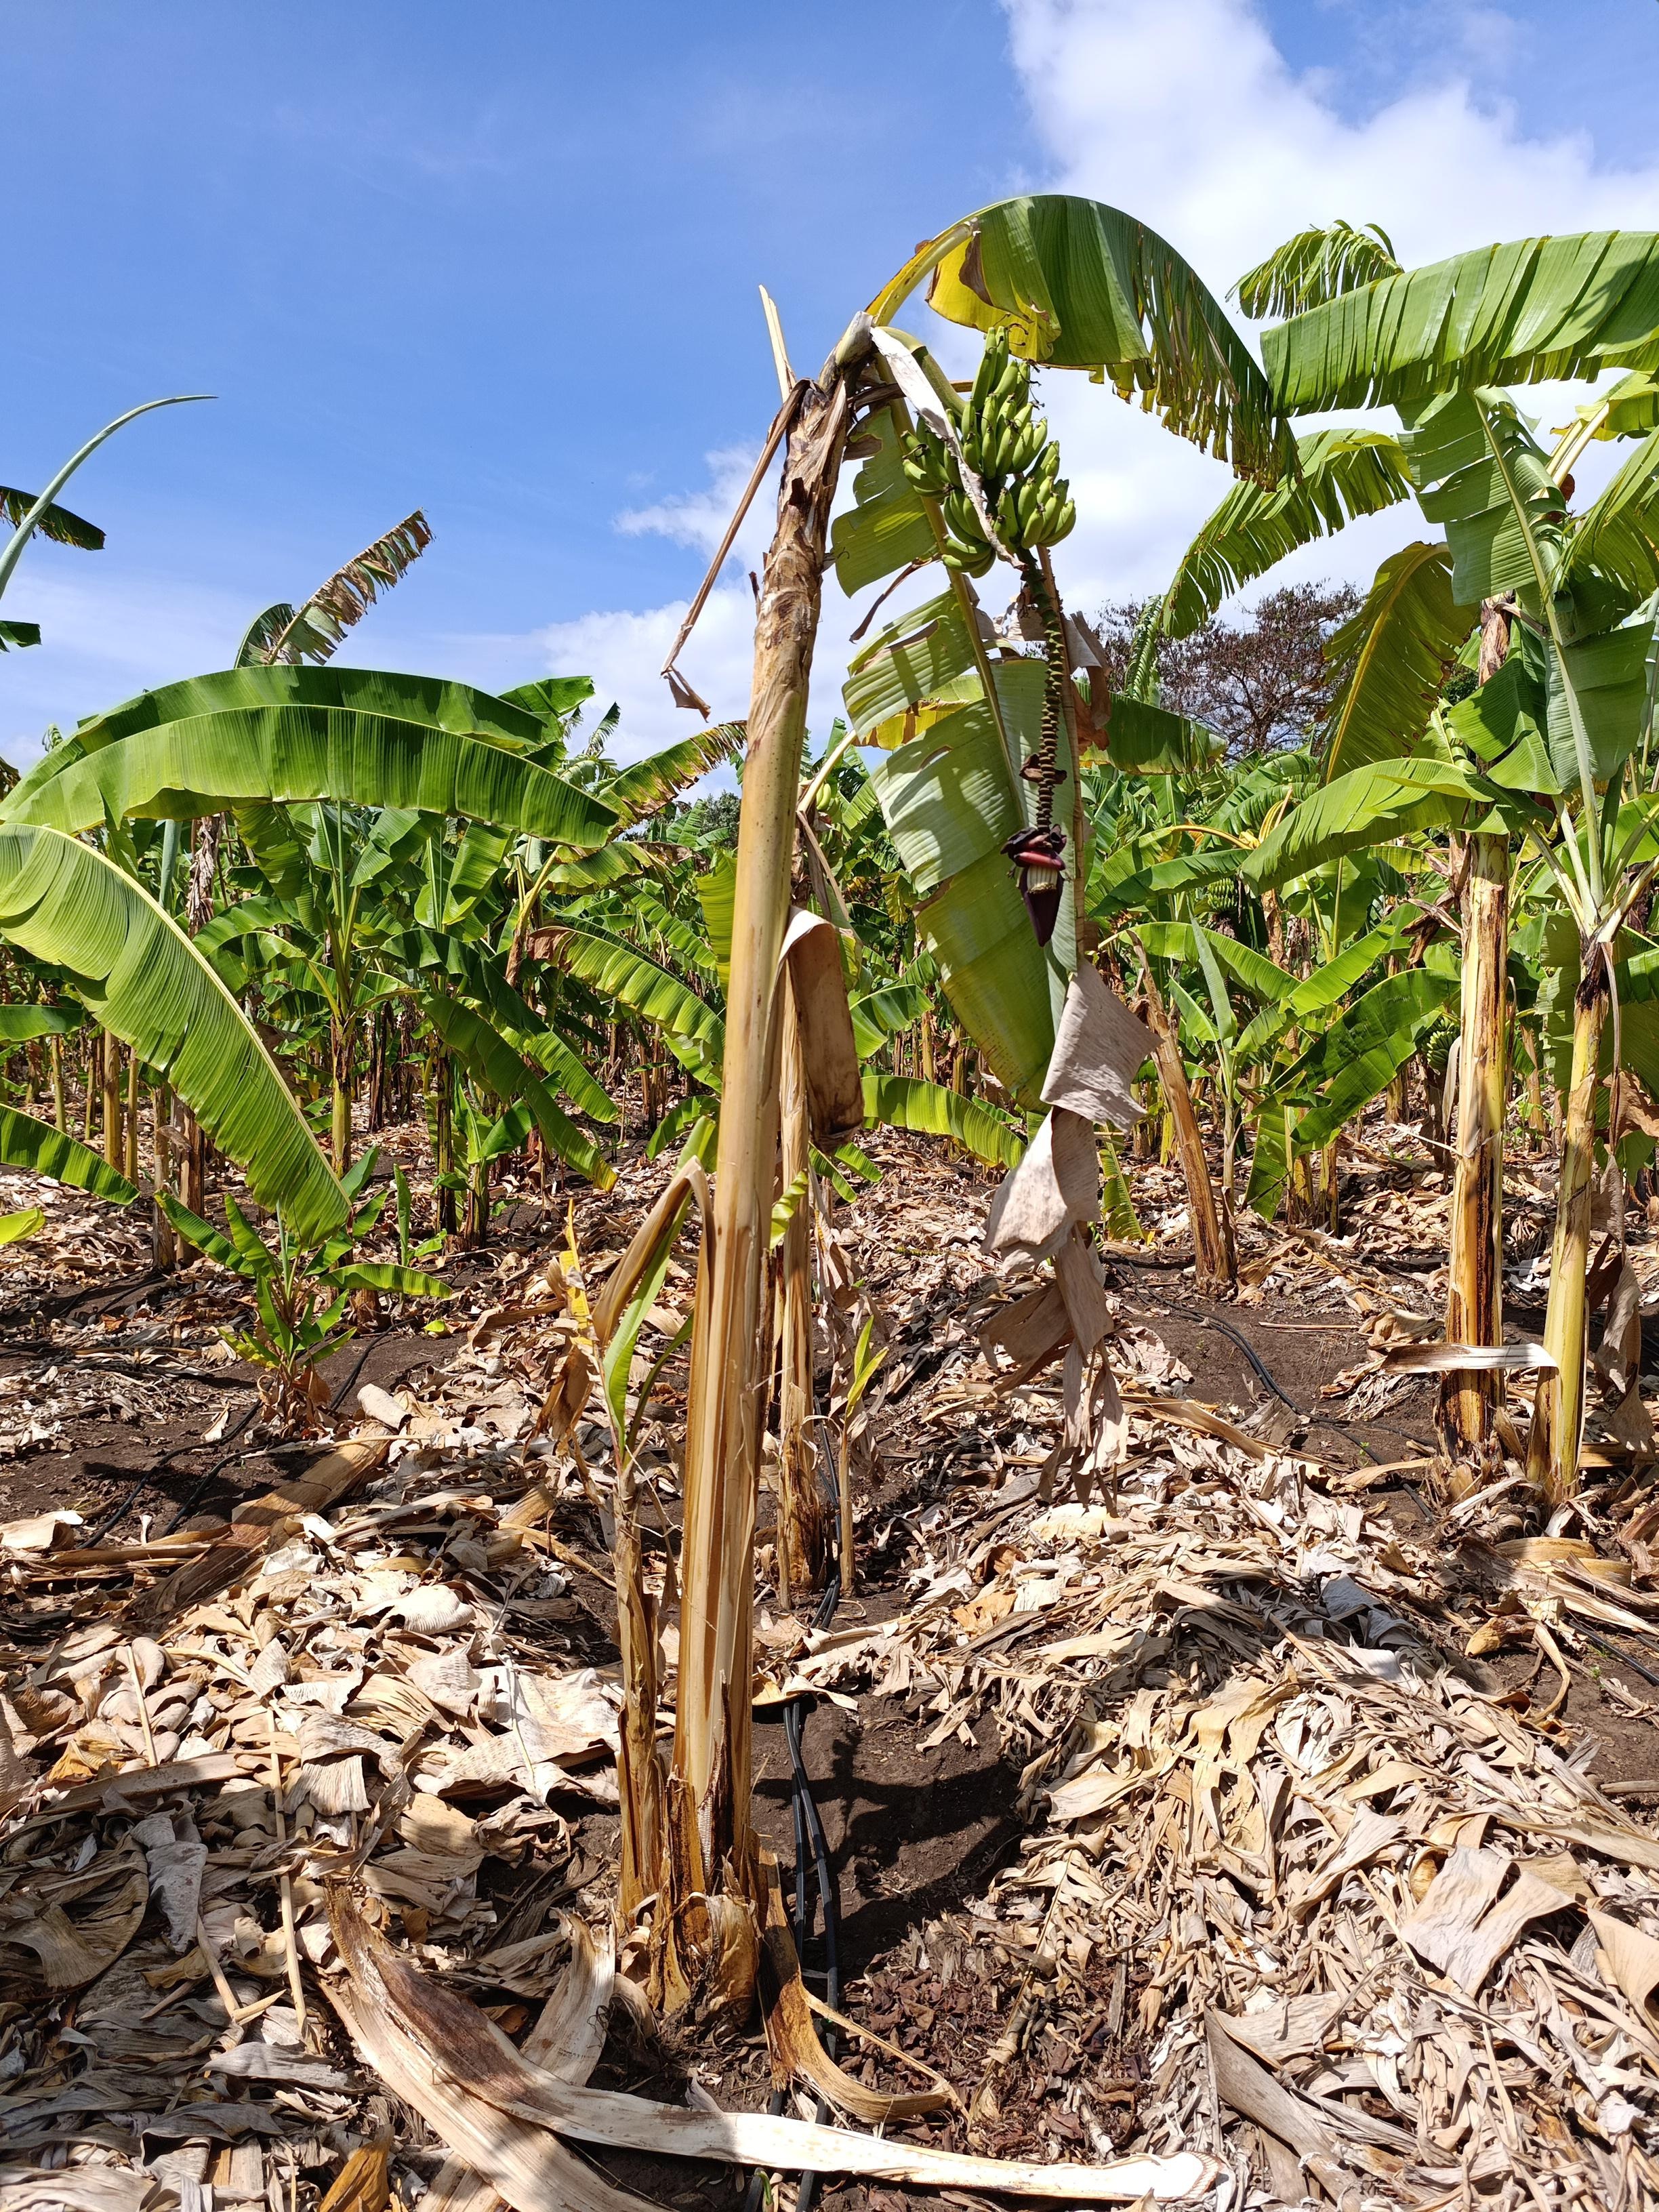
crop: banana
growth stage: development fruit
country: Tanzania
